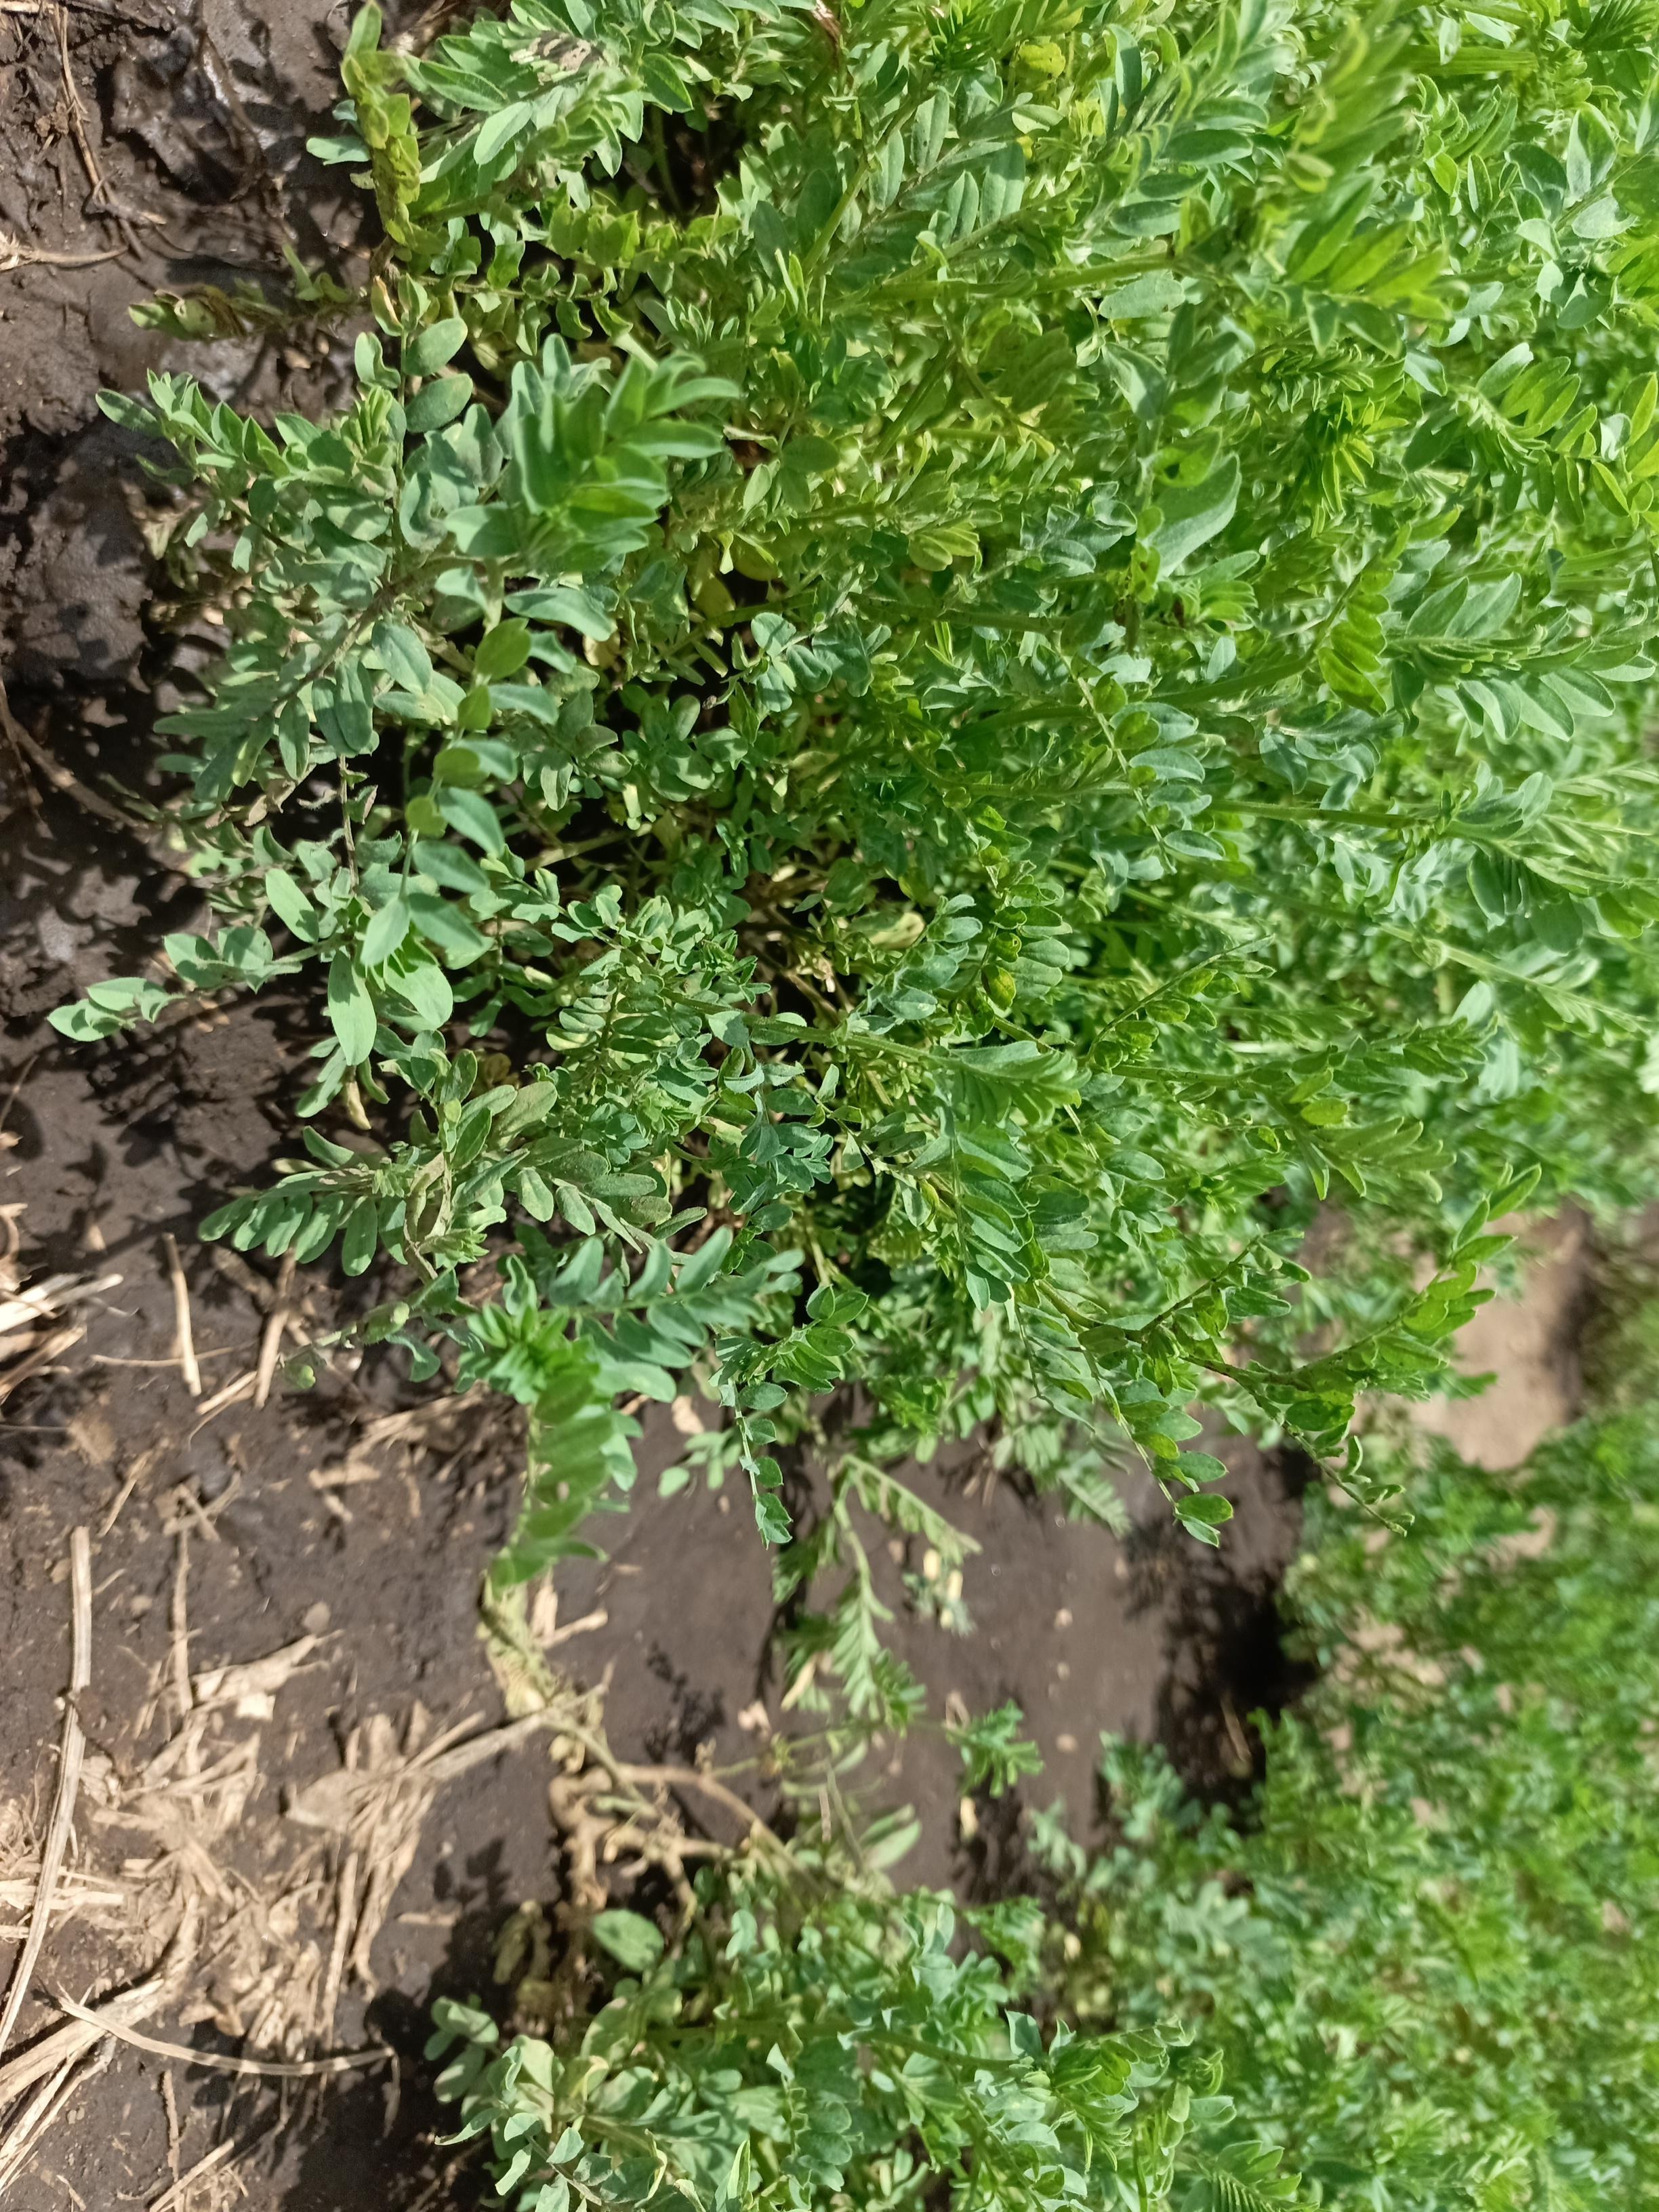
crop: lentil
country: Tanzania
